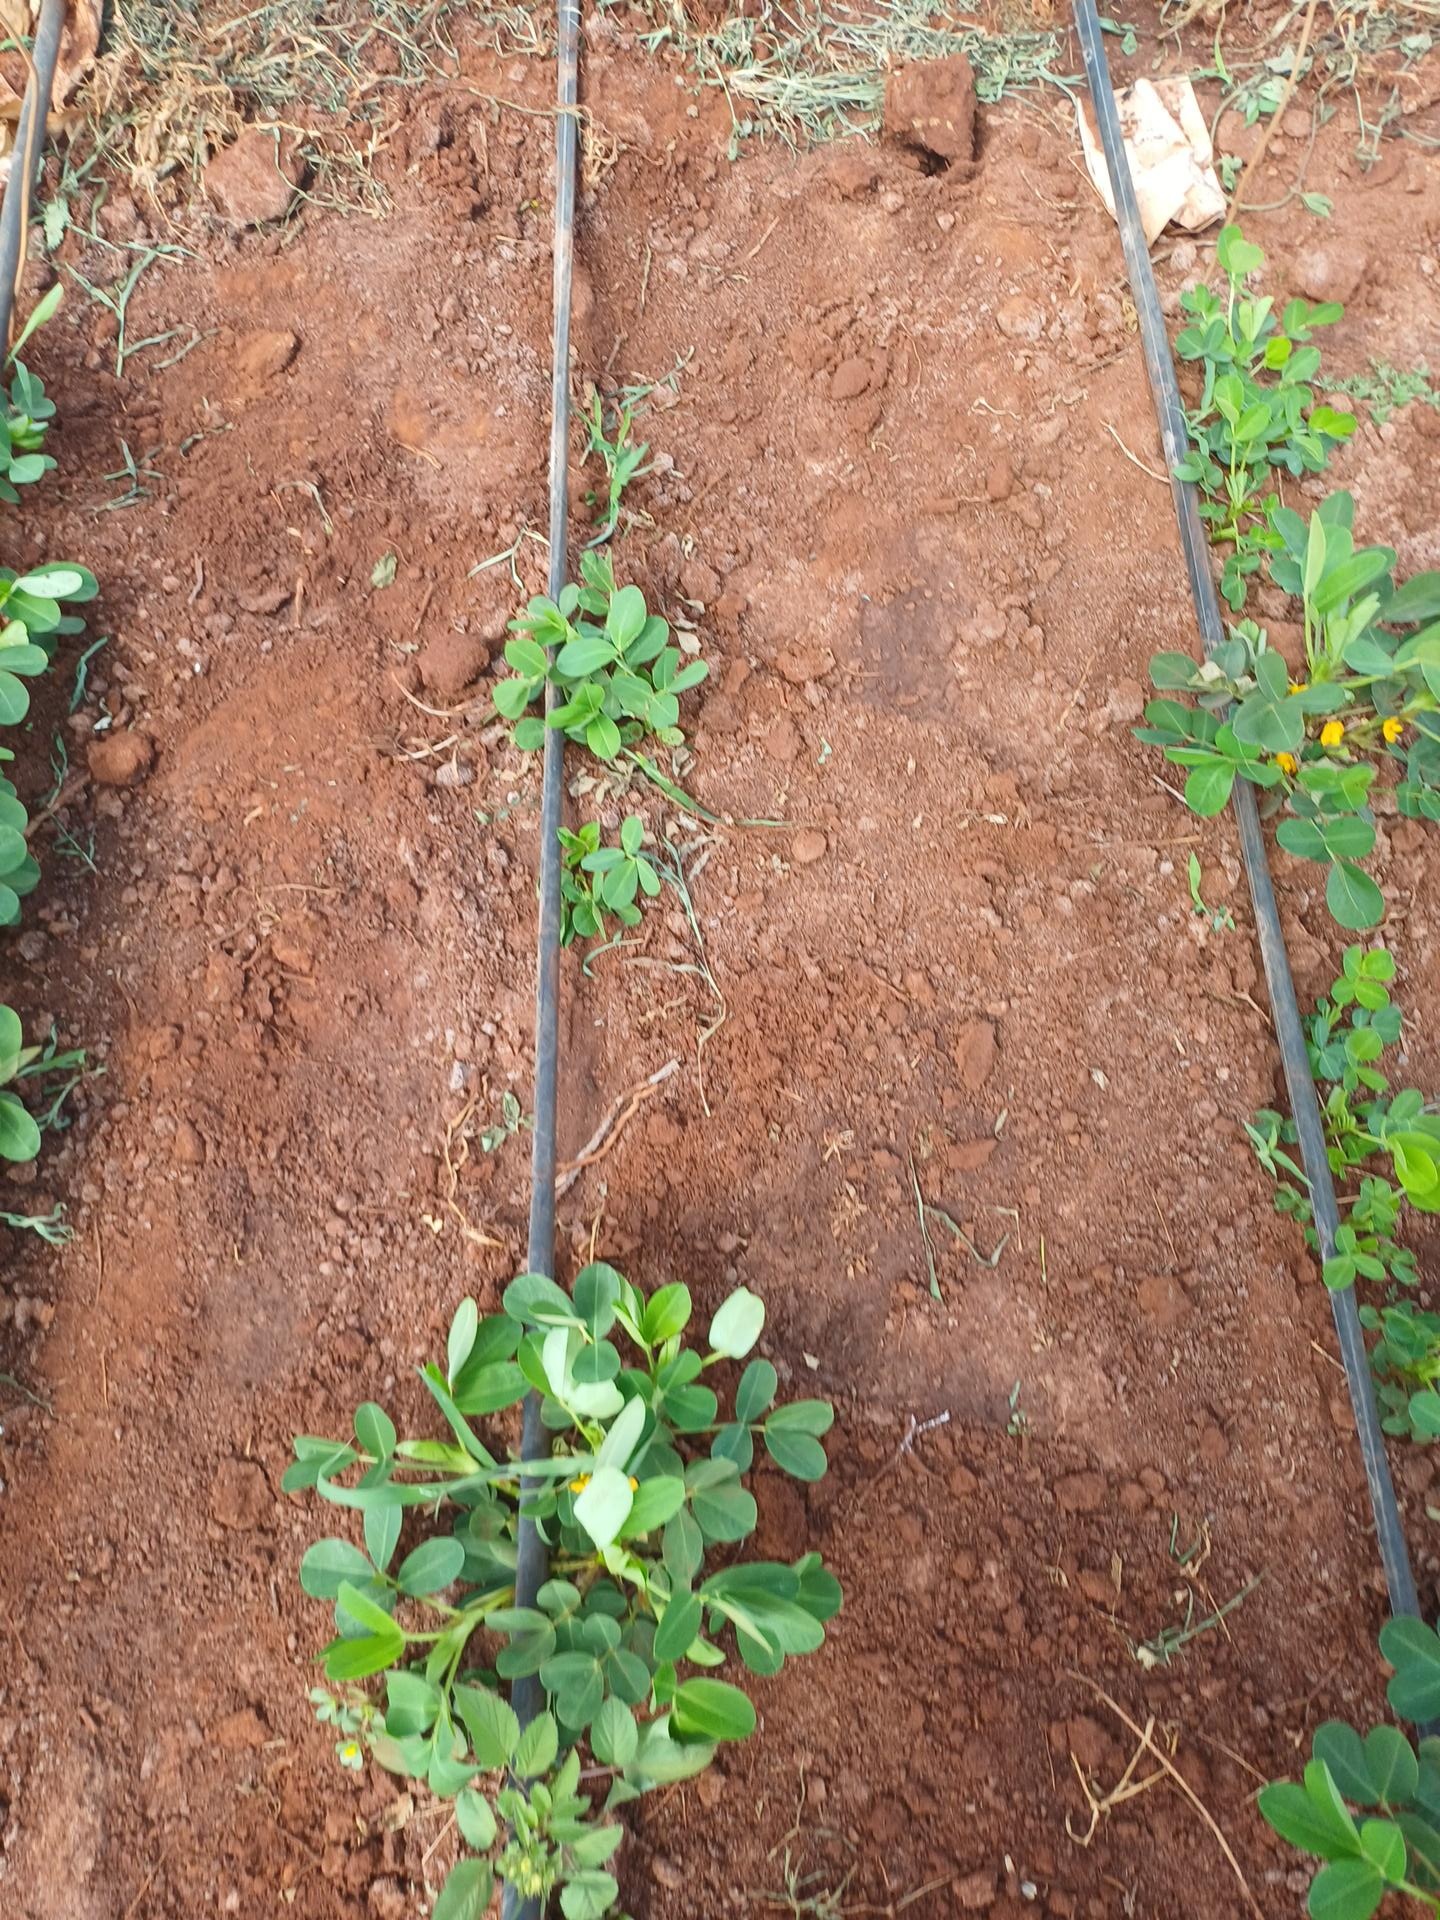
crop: groundnut
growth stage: vegetative
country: Kenya
